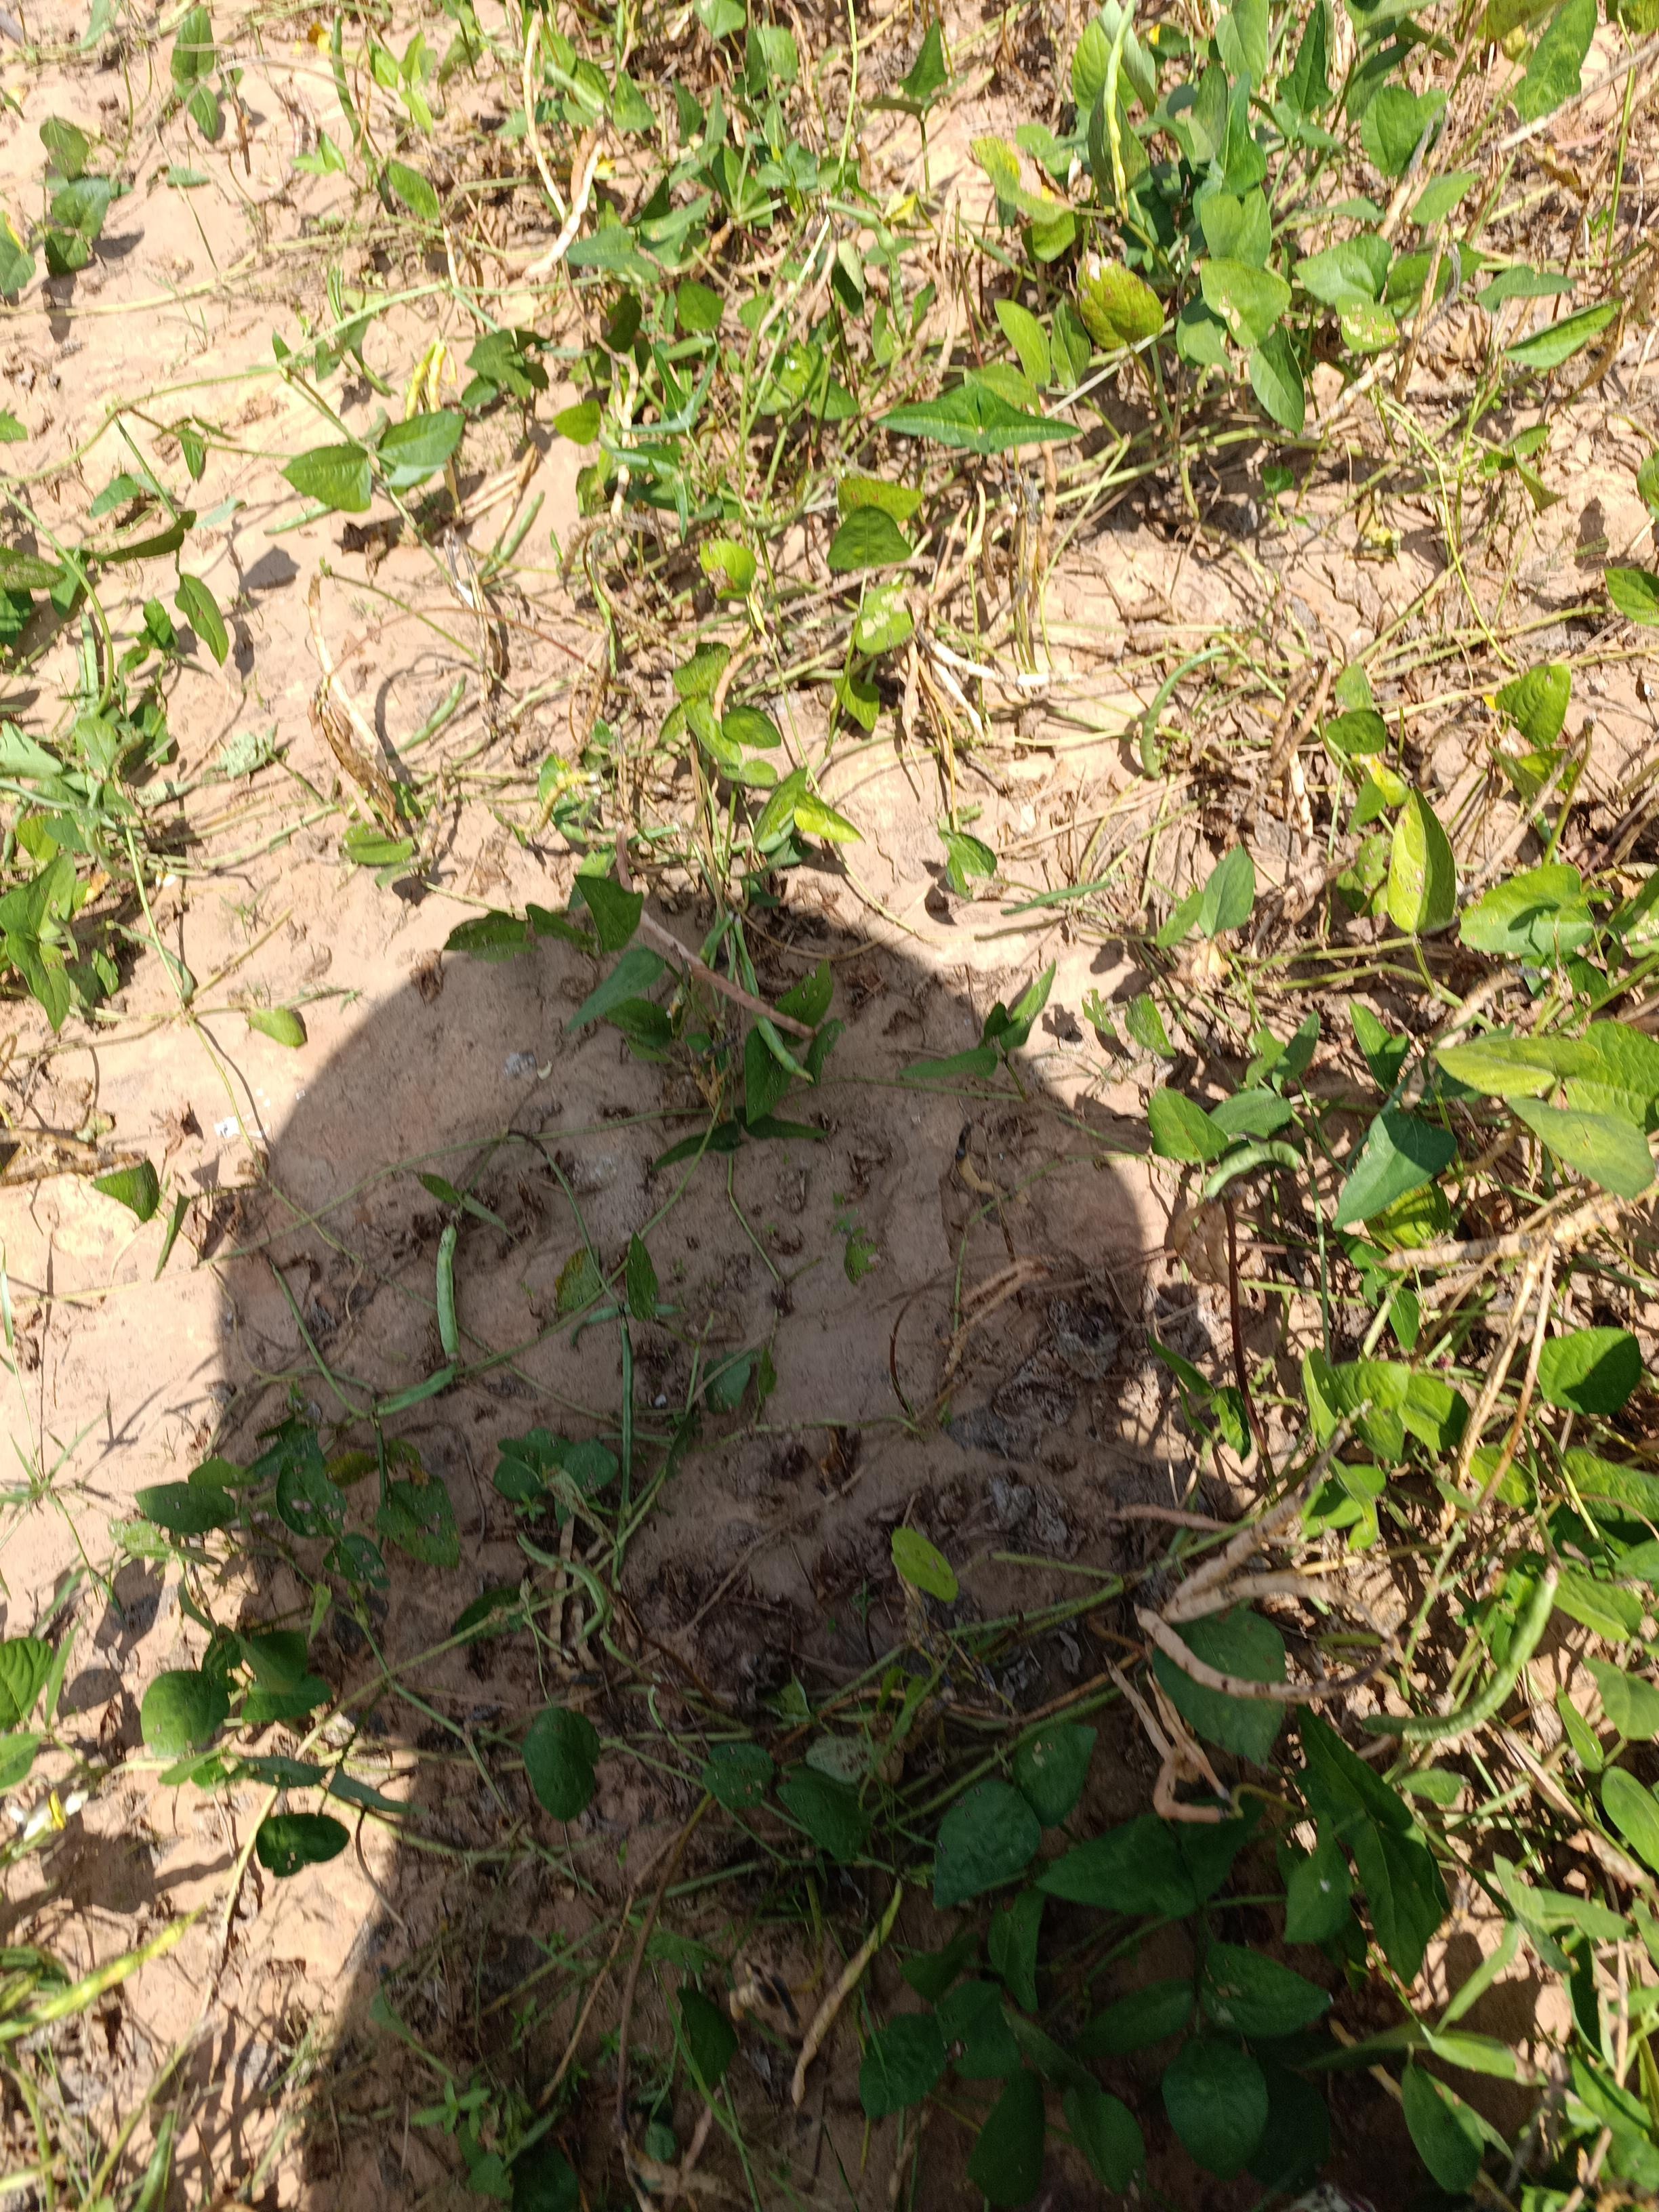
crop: cowpea
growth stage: maturity
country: Nigeria
